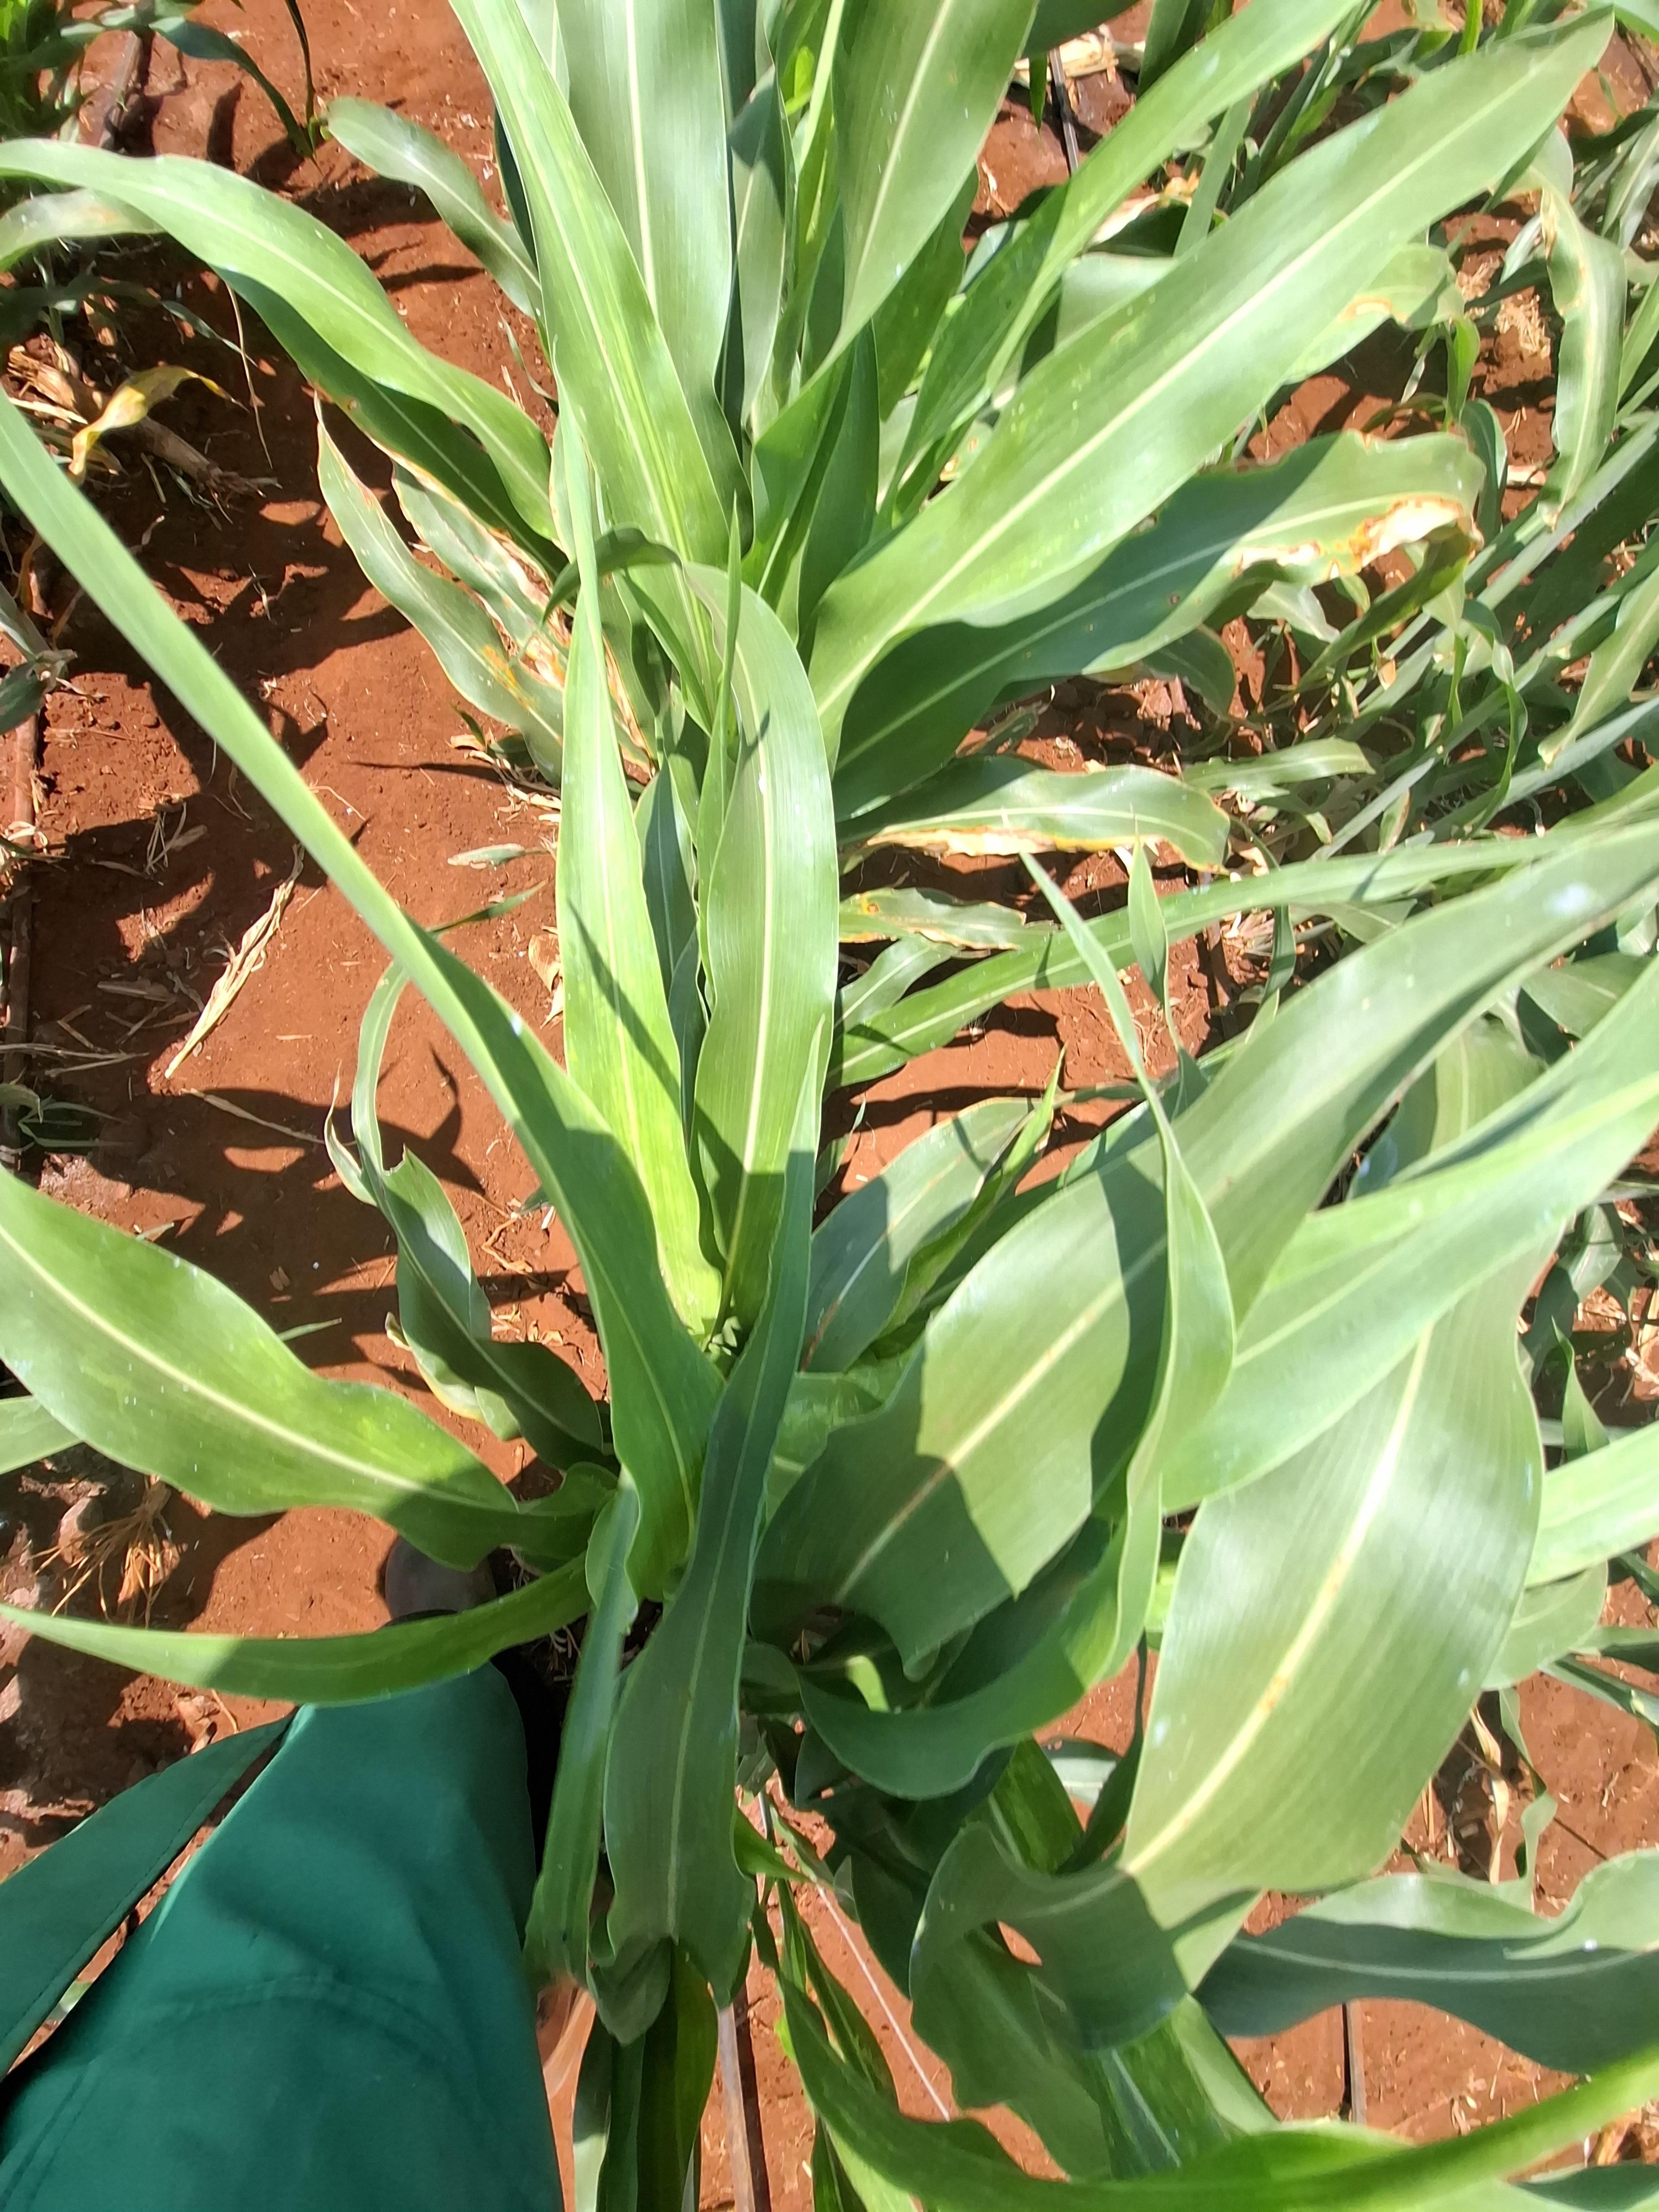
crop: sorghum
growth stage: vegetative
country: Kenya
